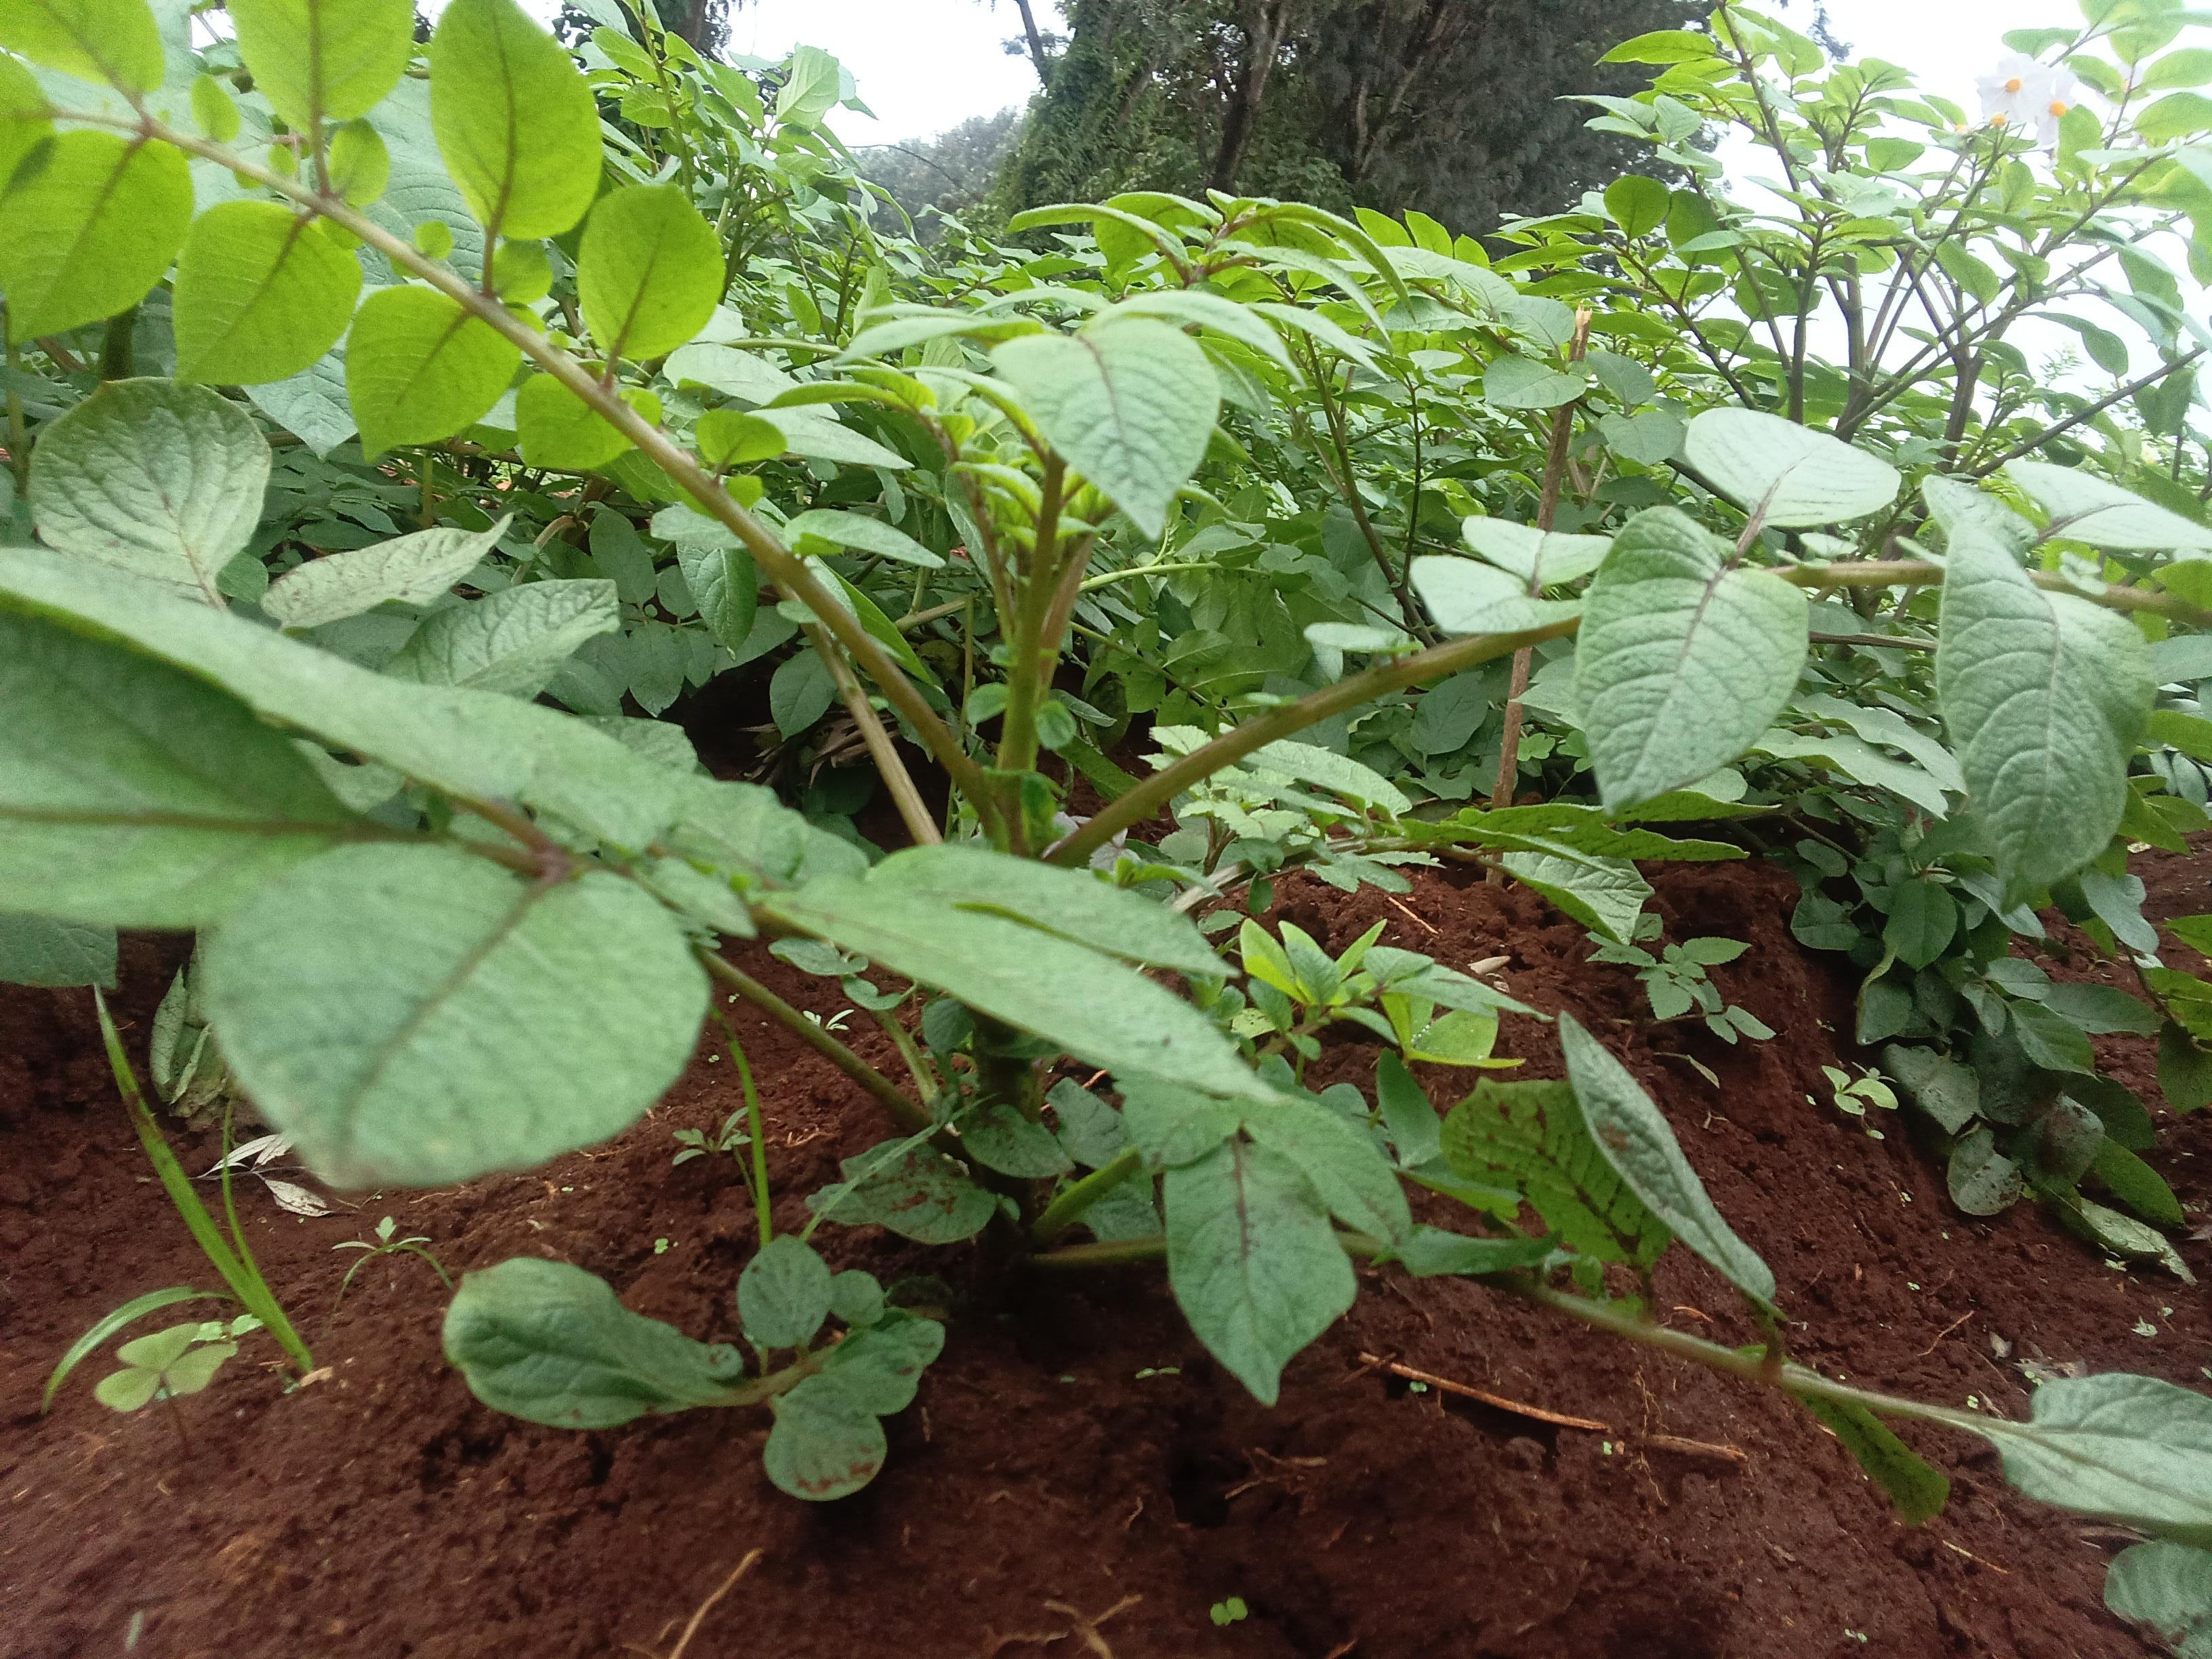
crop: potato
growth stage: flowering
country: Kenya
